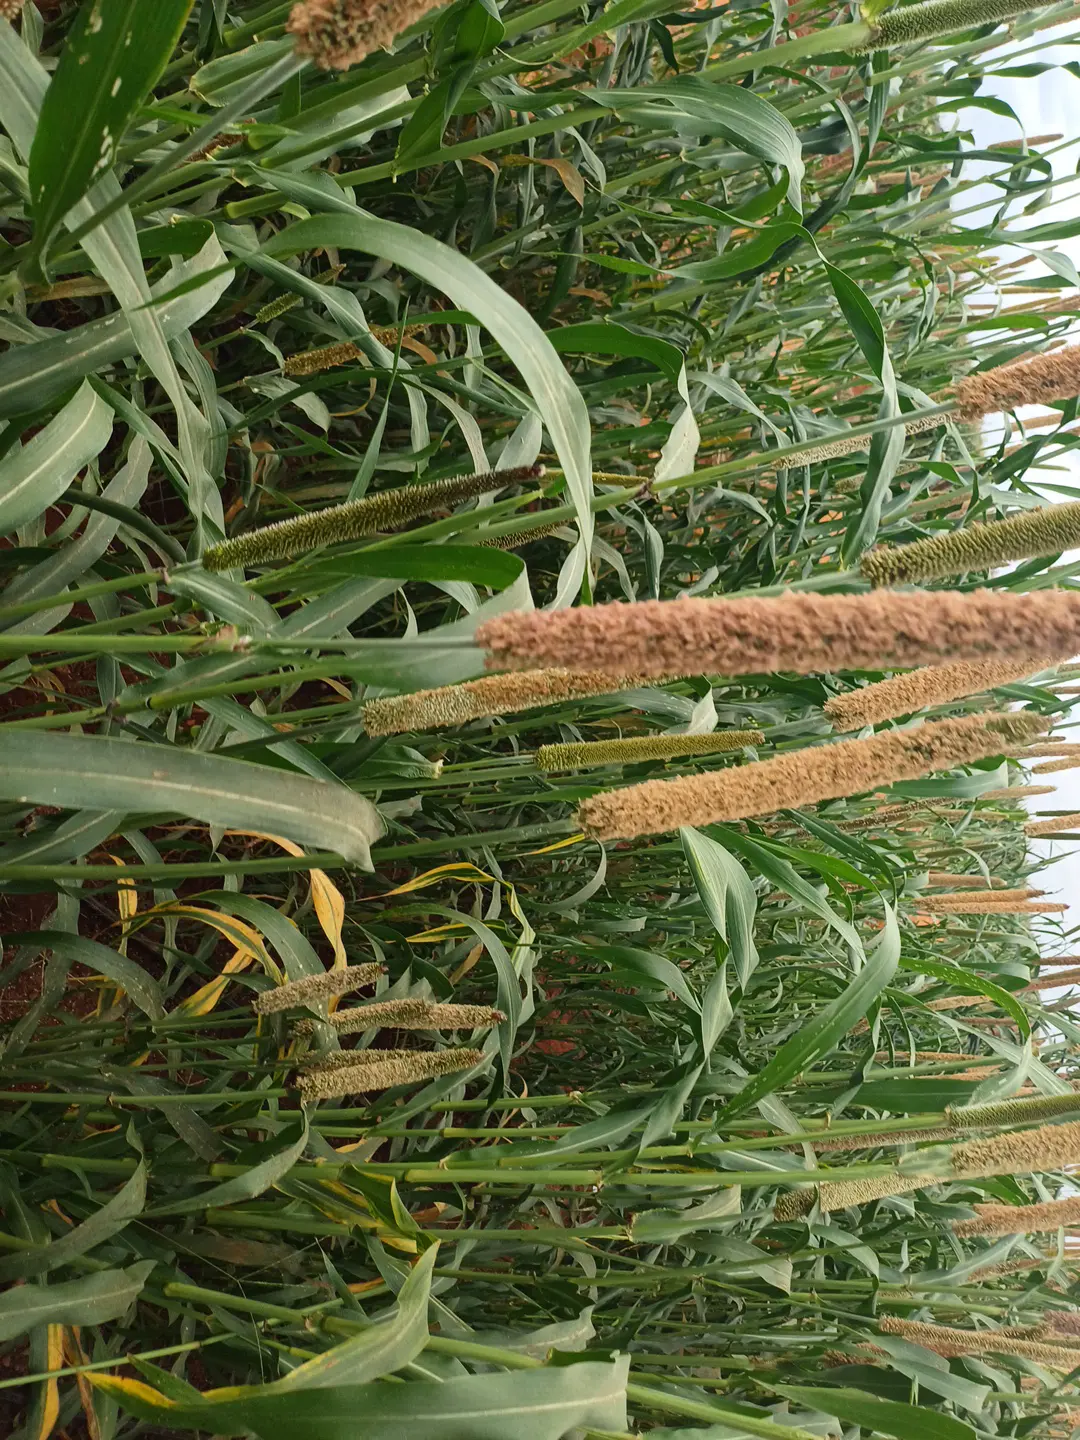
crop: pearl millet
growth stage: filling grain
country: Kenya
